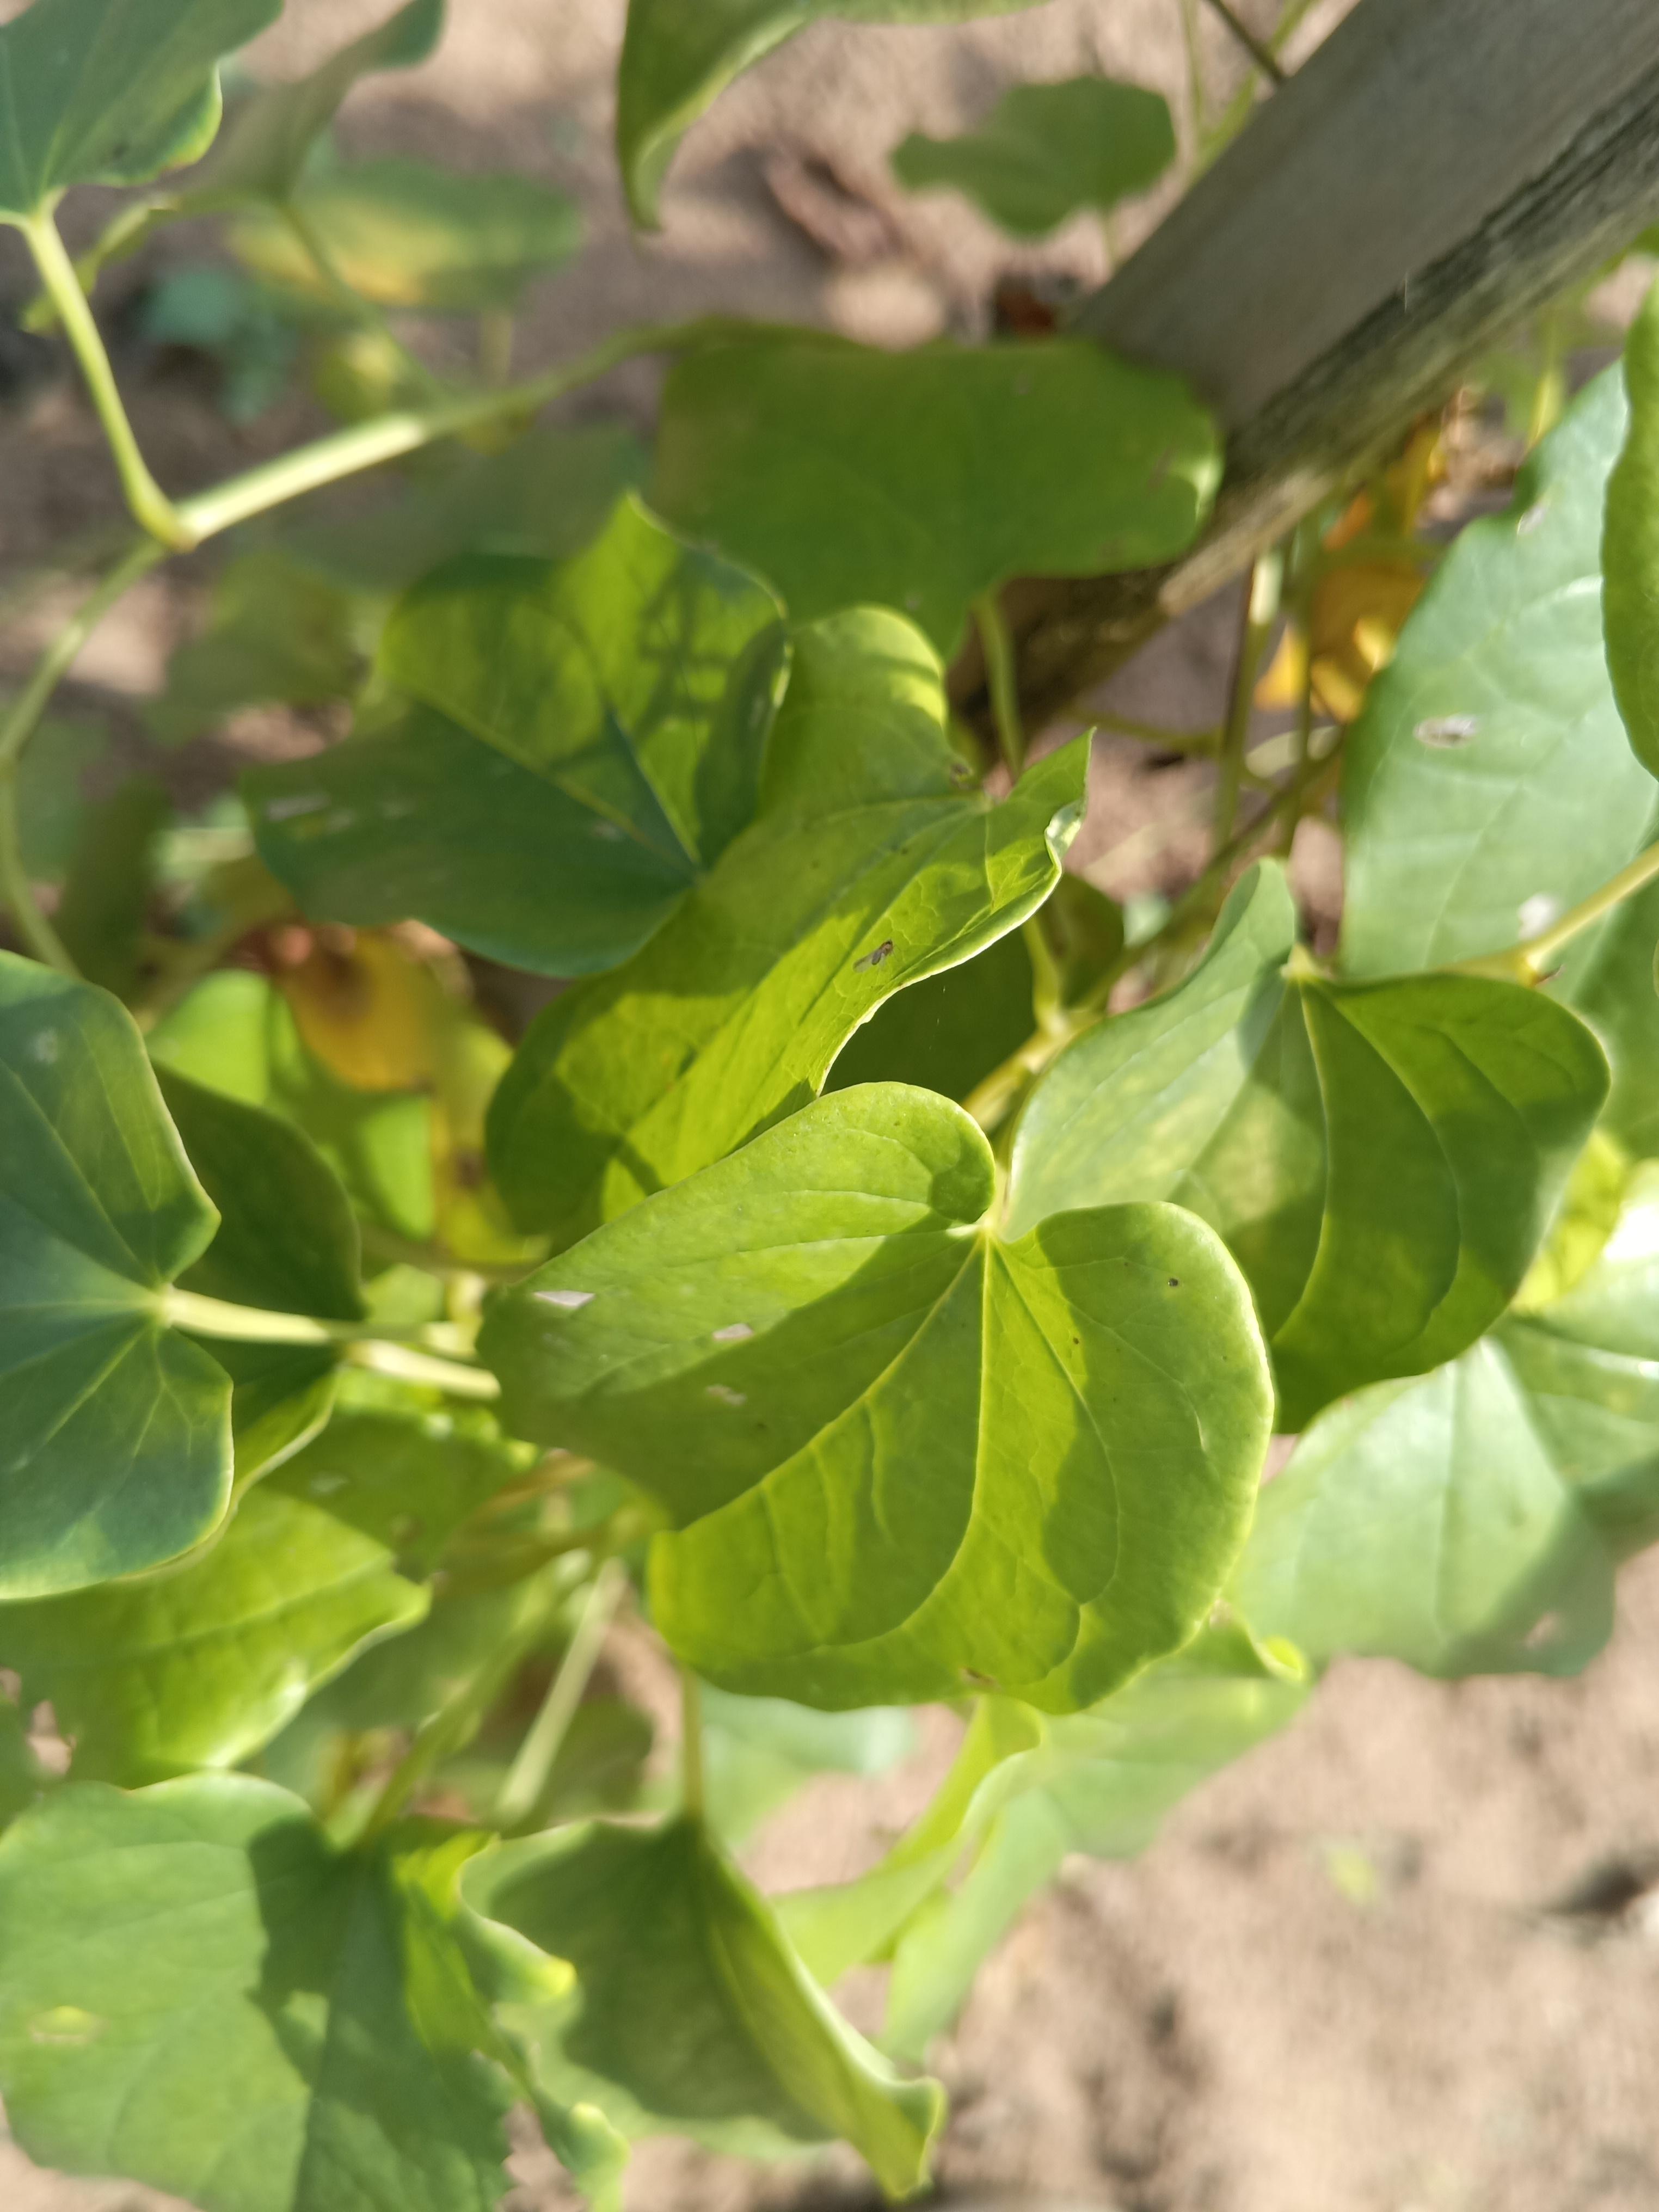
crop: yam
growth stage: vegetative
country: Nigeria
